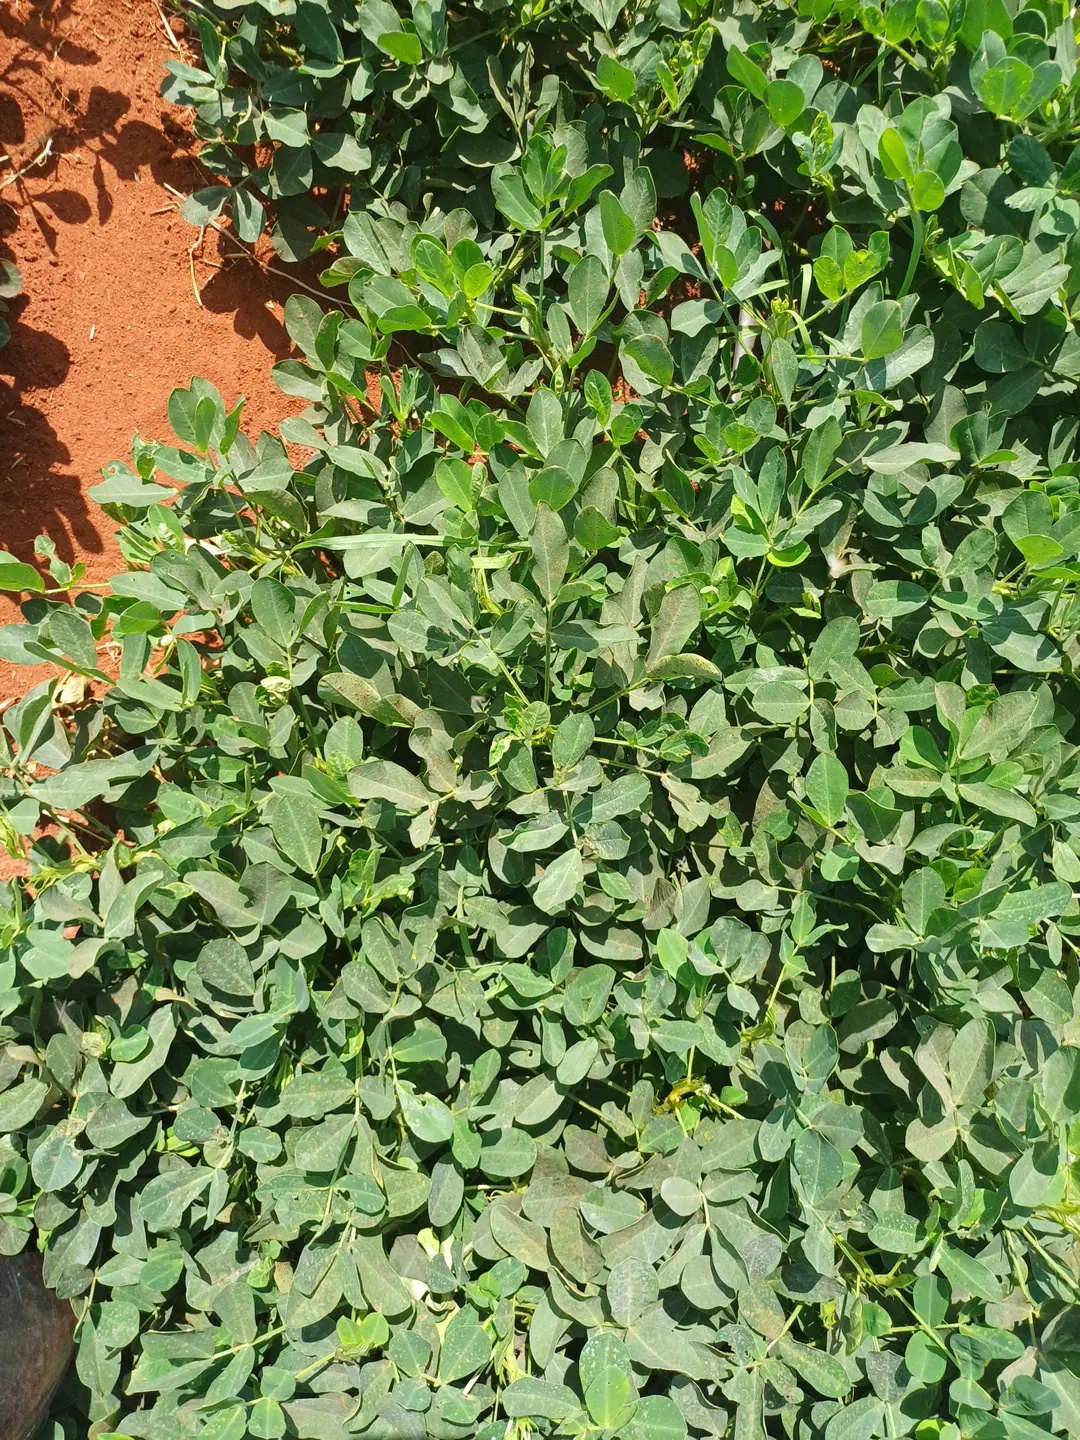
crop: groundnut
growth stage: pegging
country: Kenya
